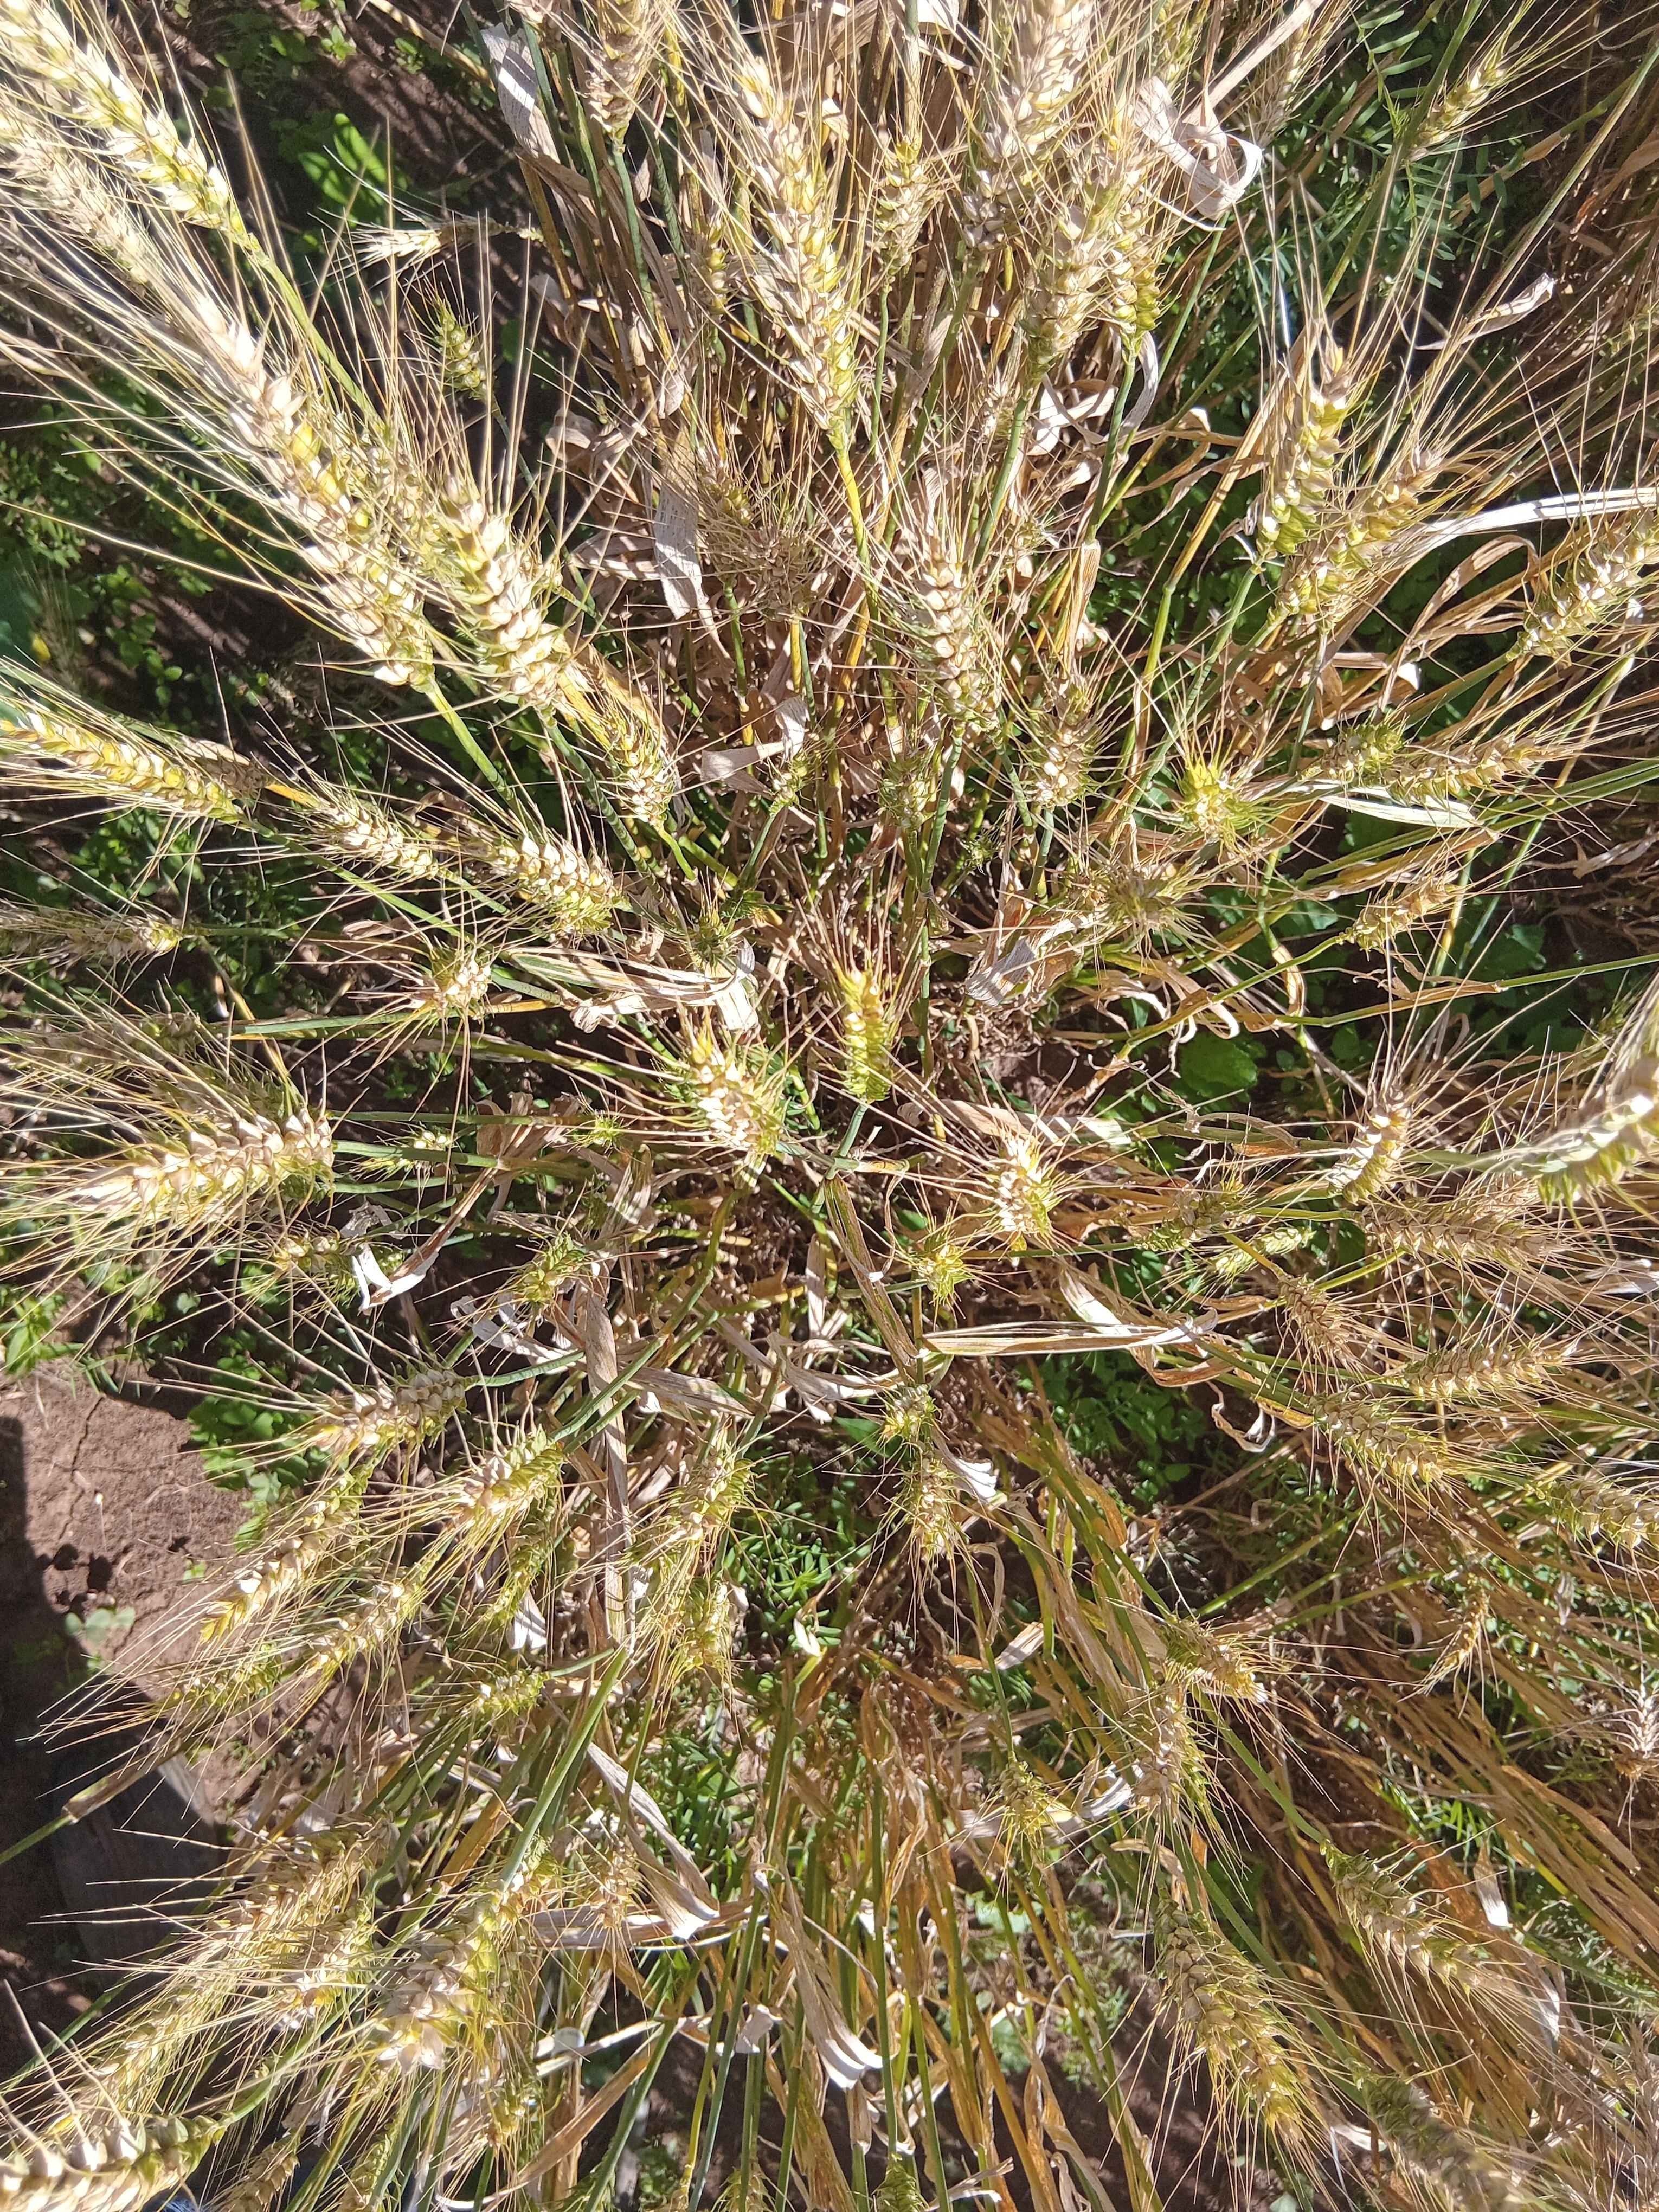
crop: wheat
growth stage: maturity
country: Kenya
